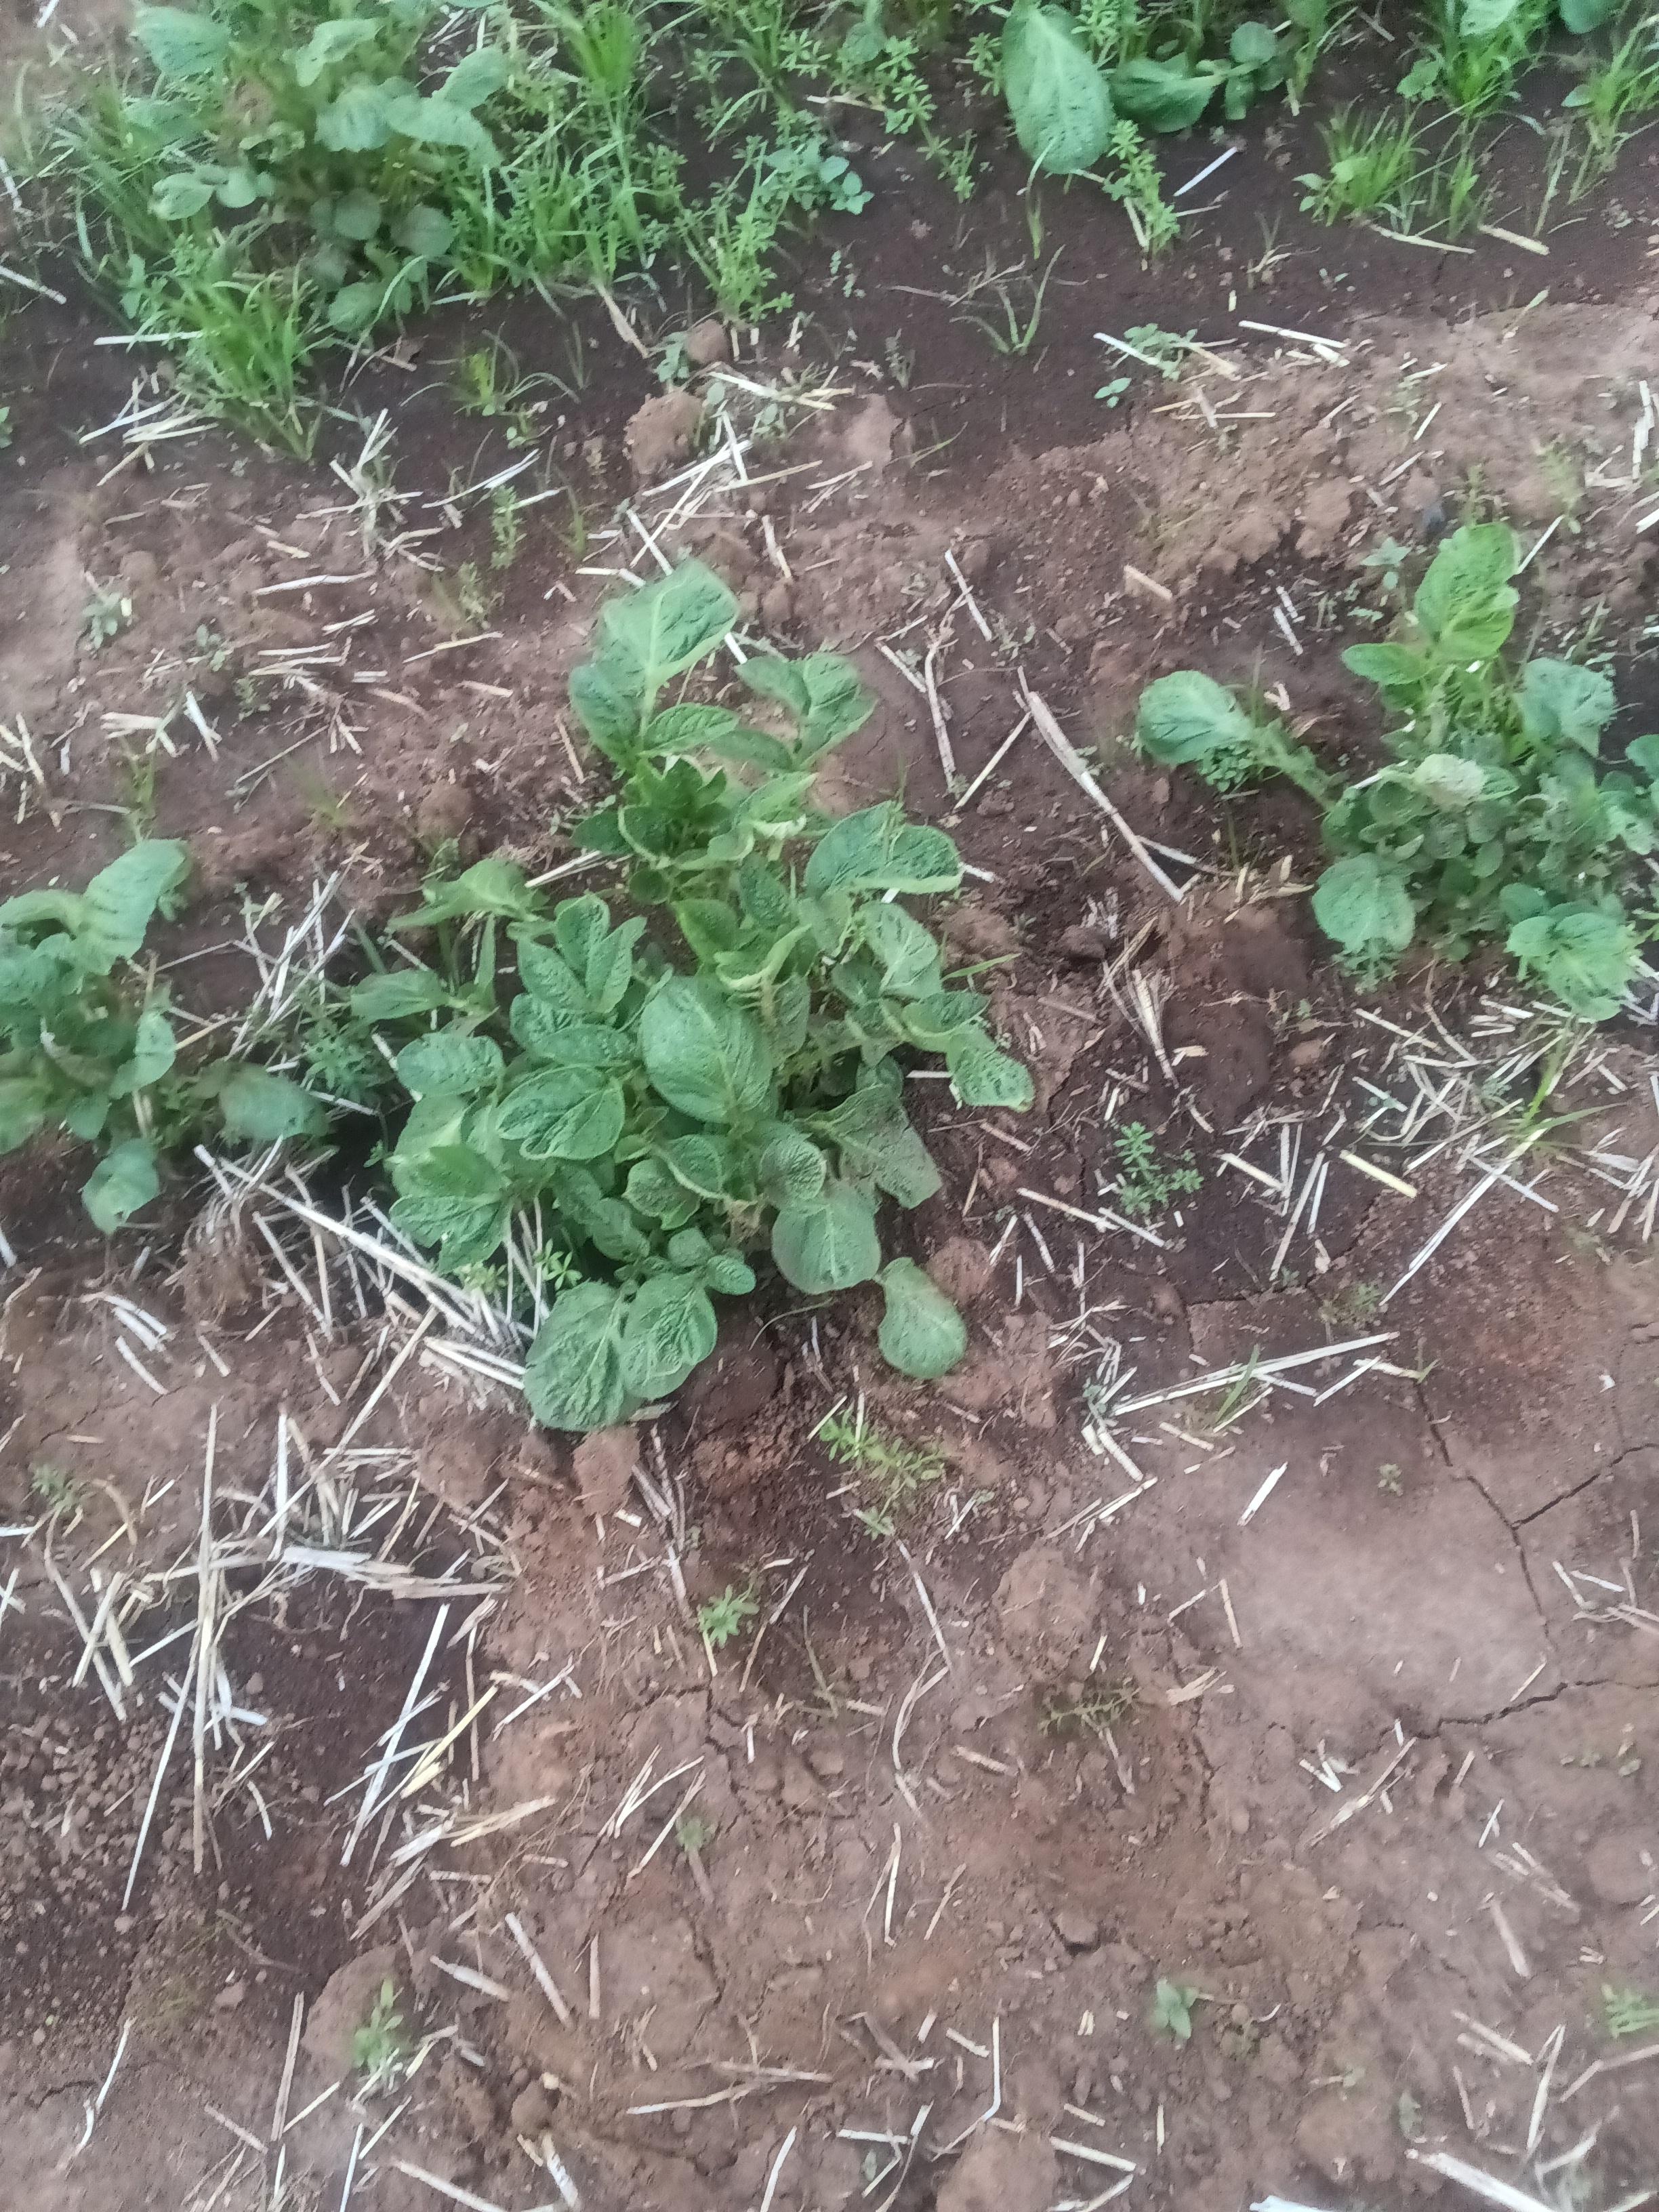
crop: potato
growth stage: vegetative
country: Kenya
